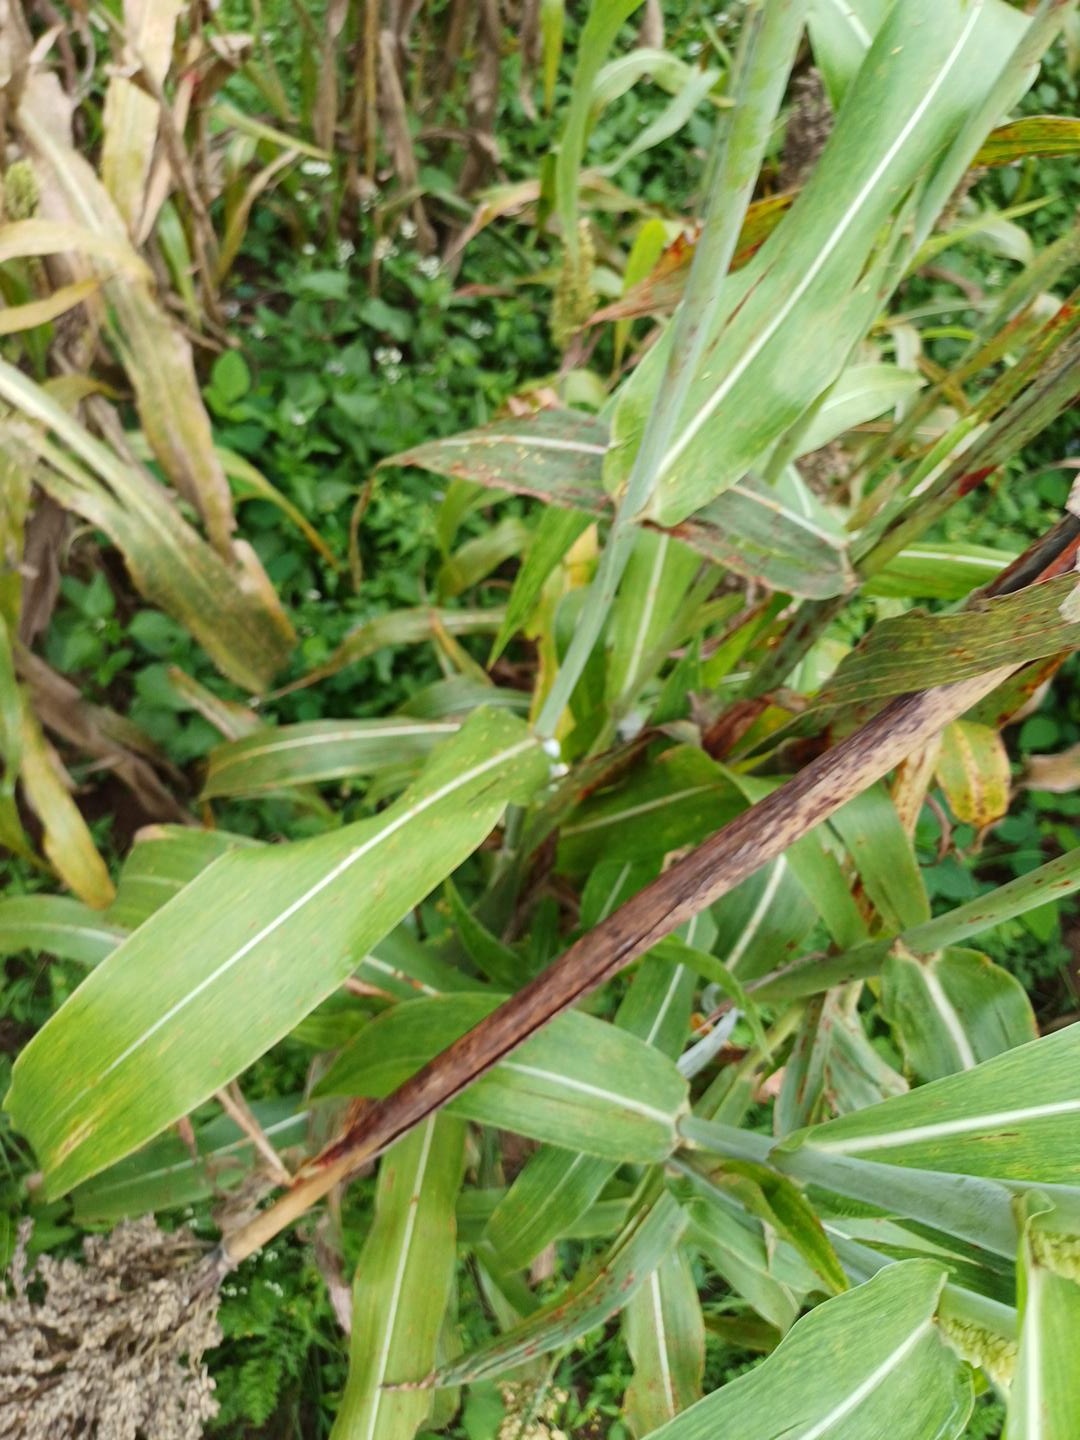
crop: sorghum
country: Kenya
